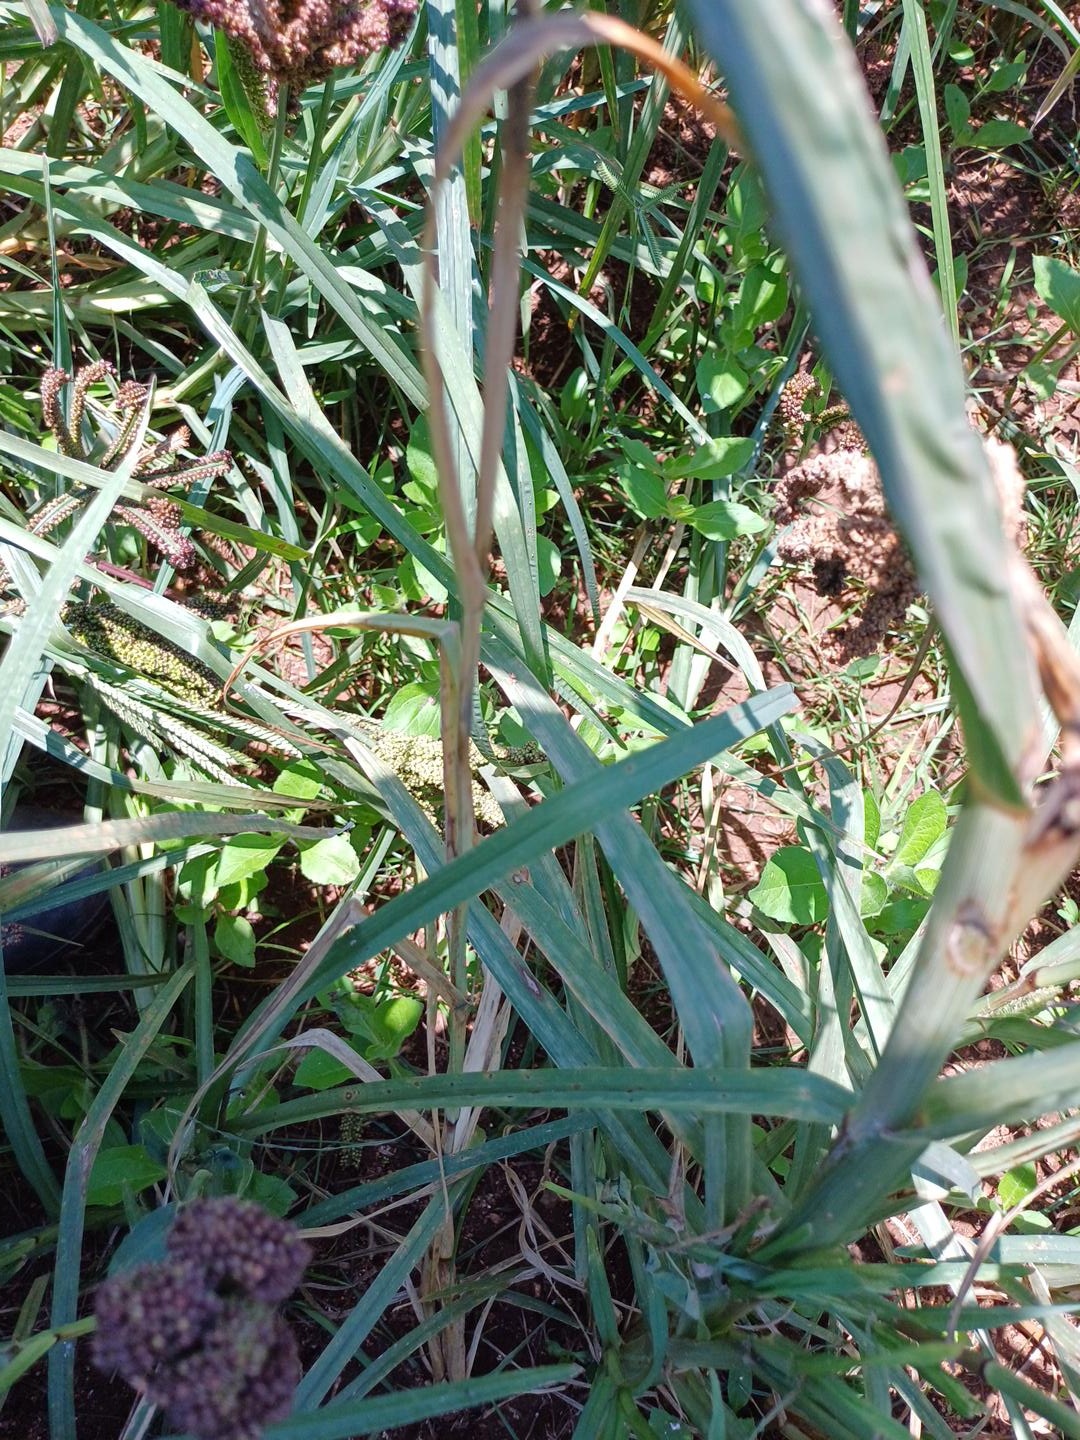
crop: finger millet
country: Kenya
